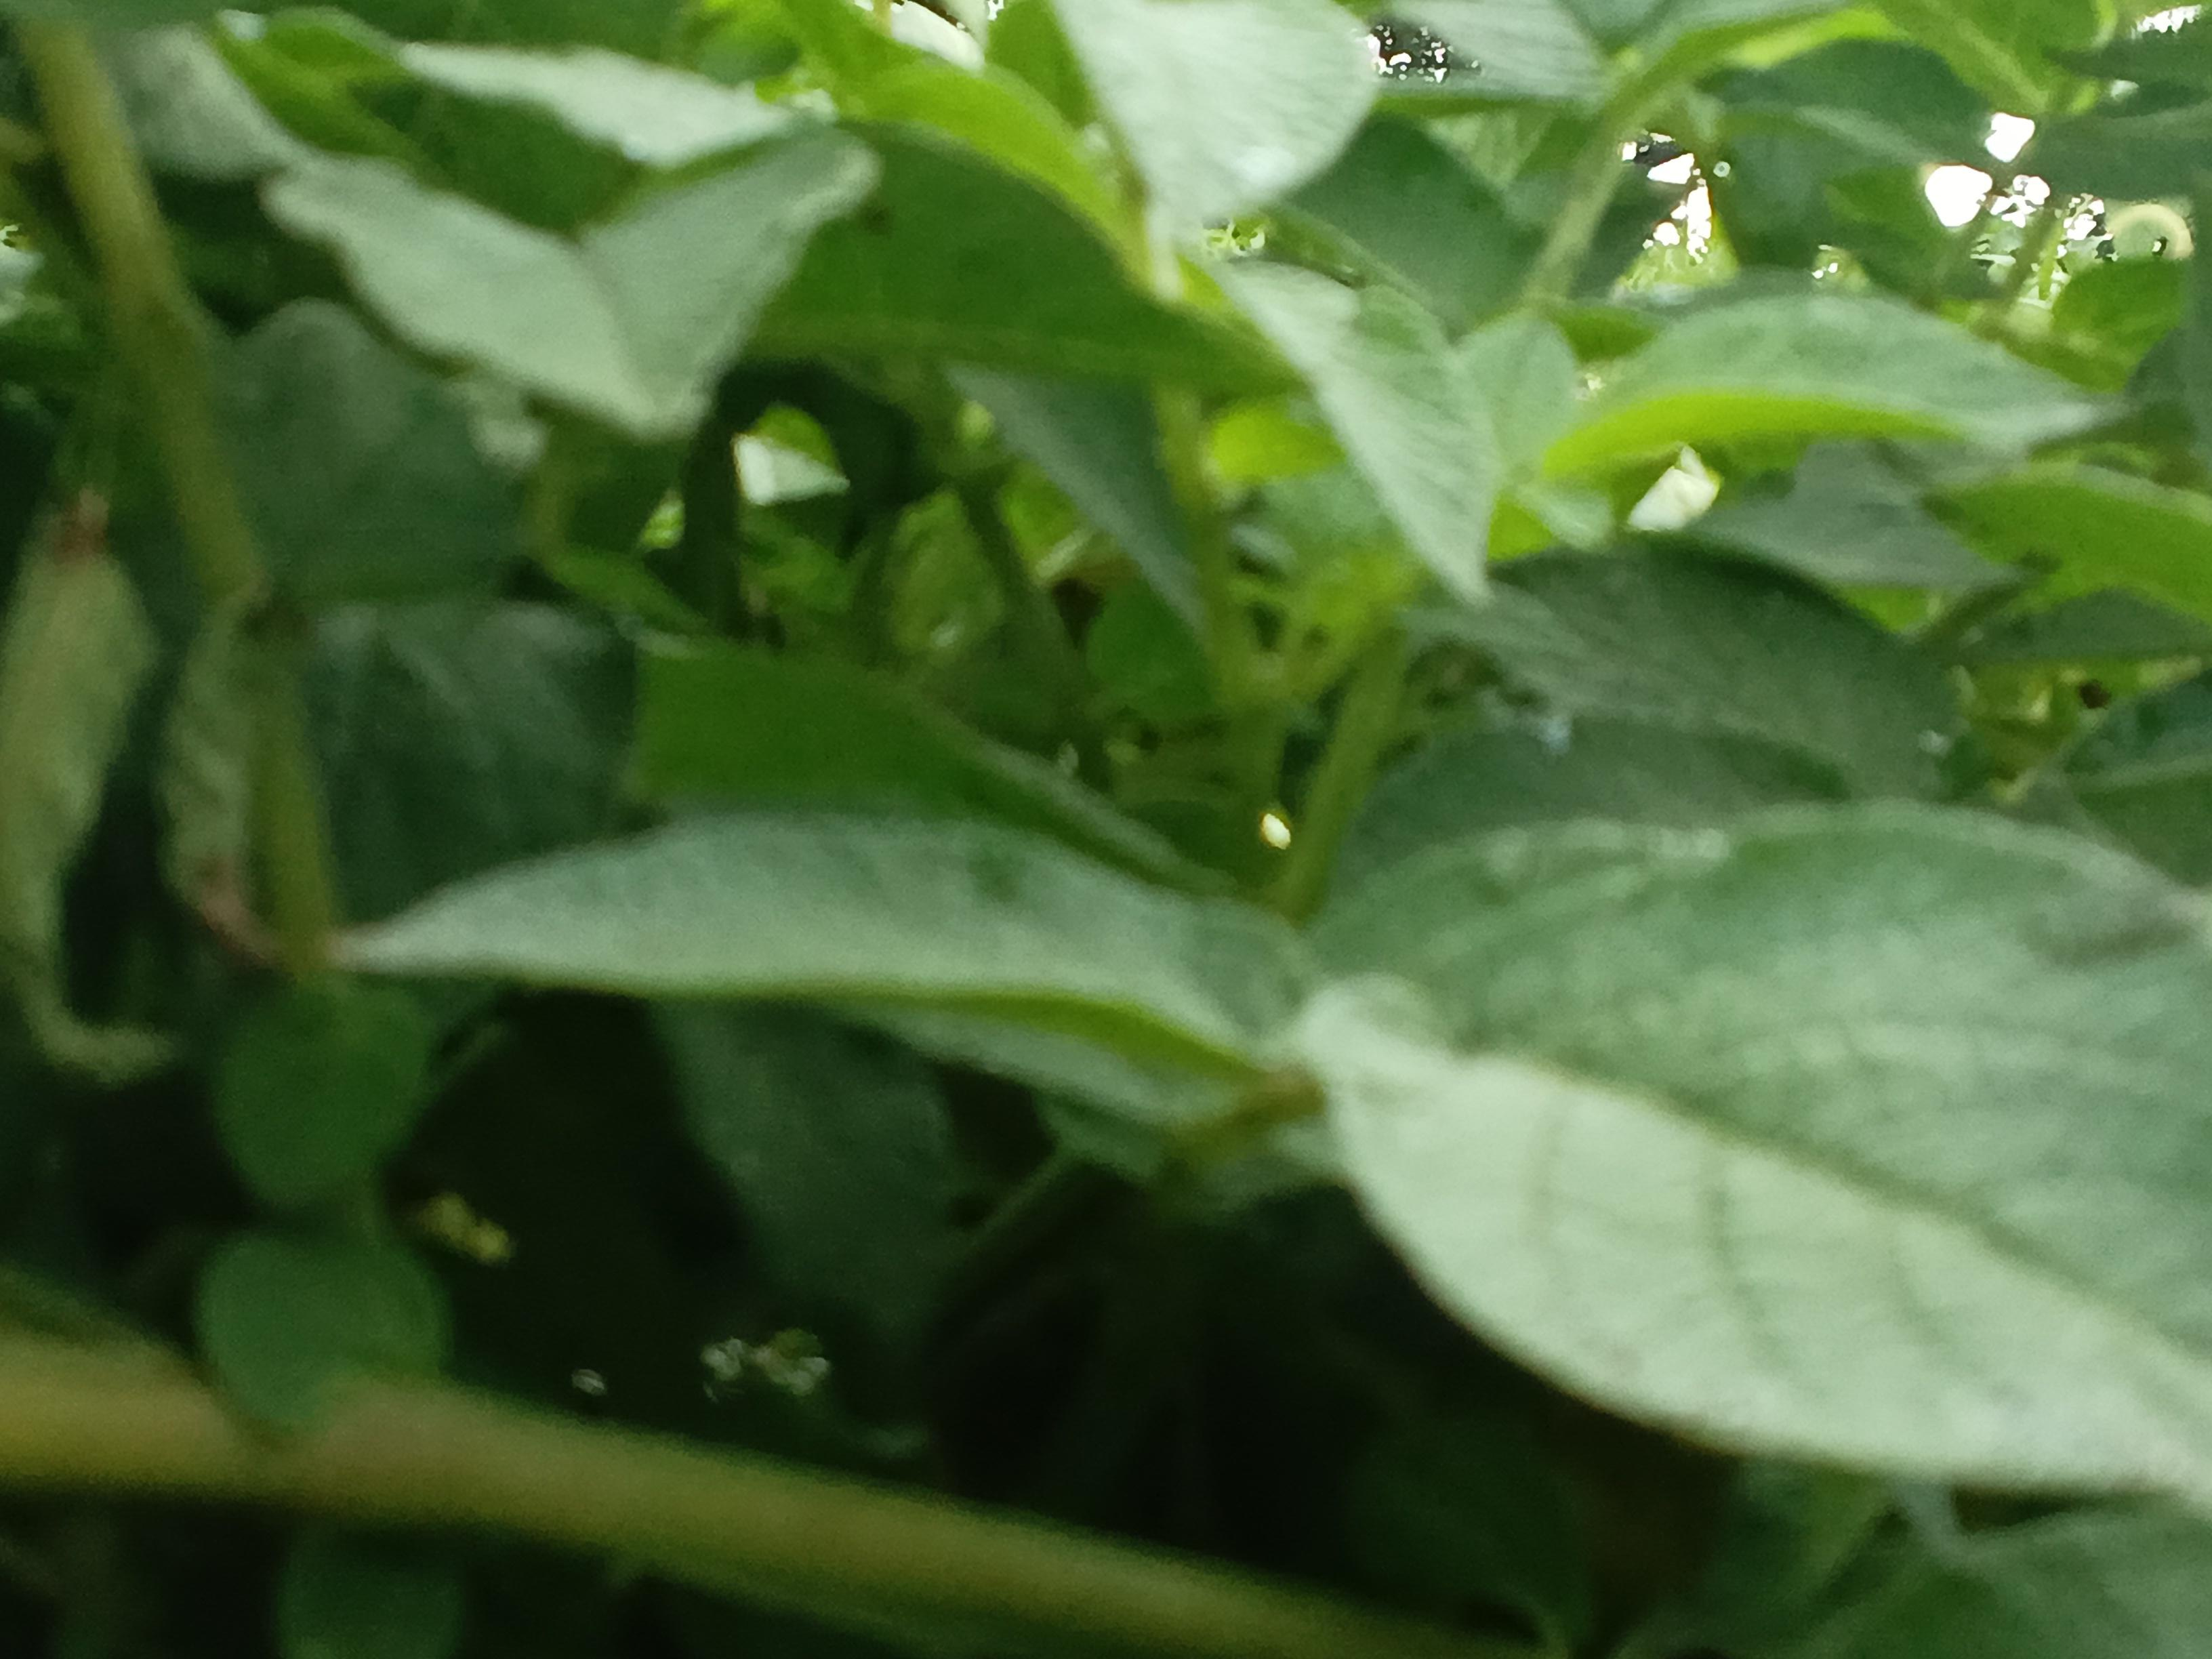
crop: potato
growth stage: harvest maturity
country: Kenya
